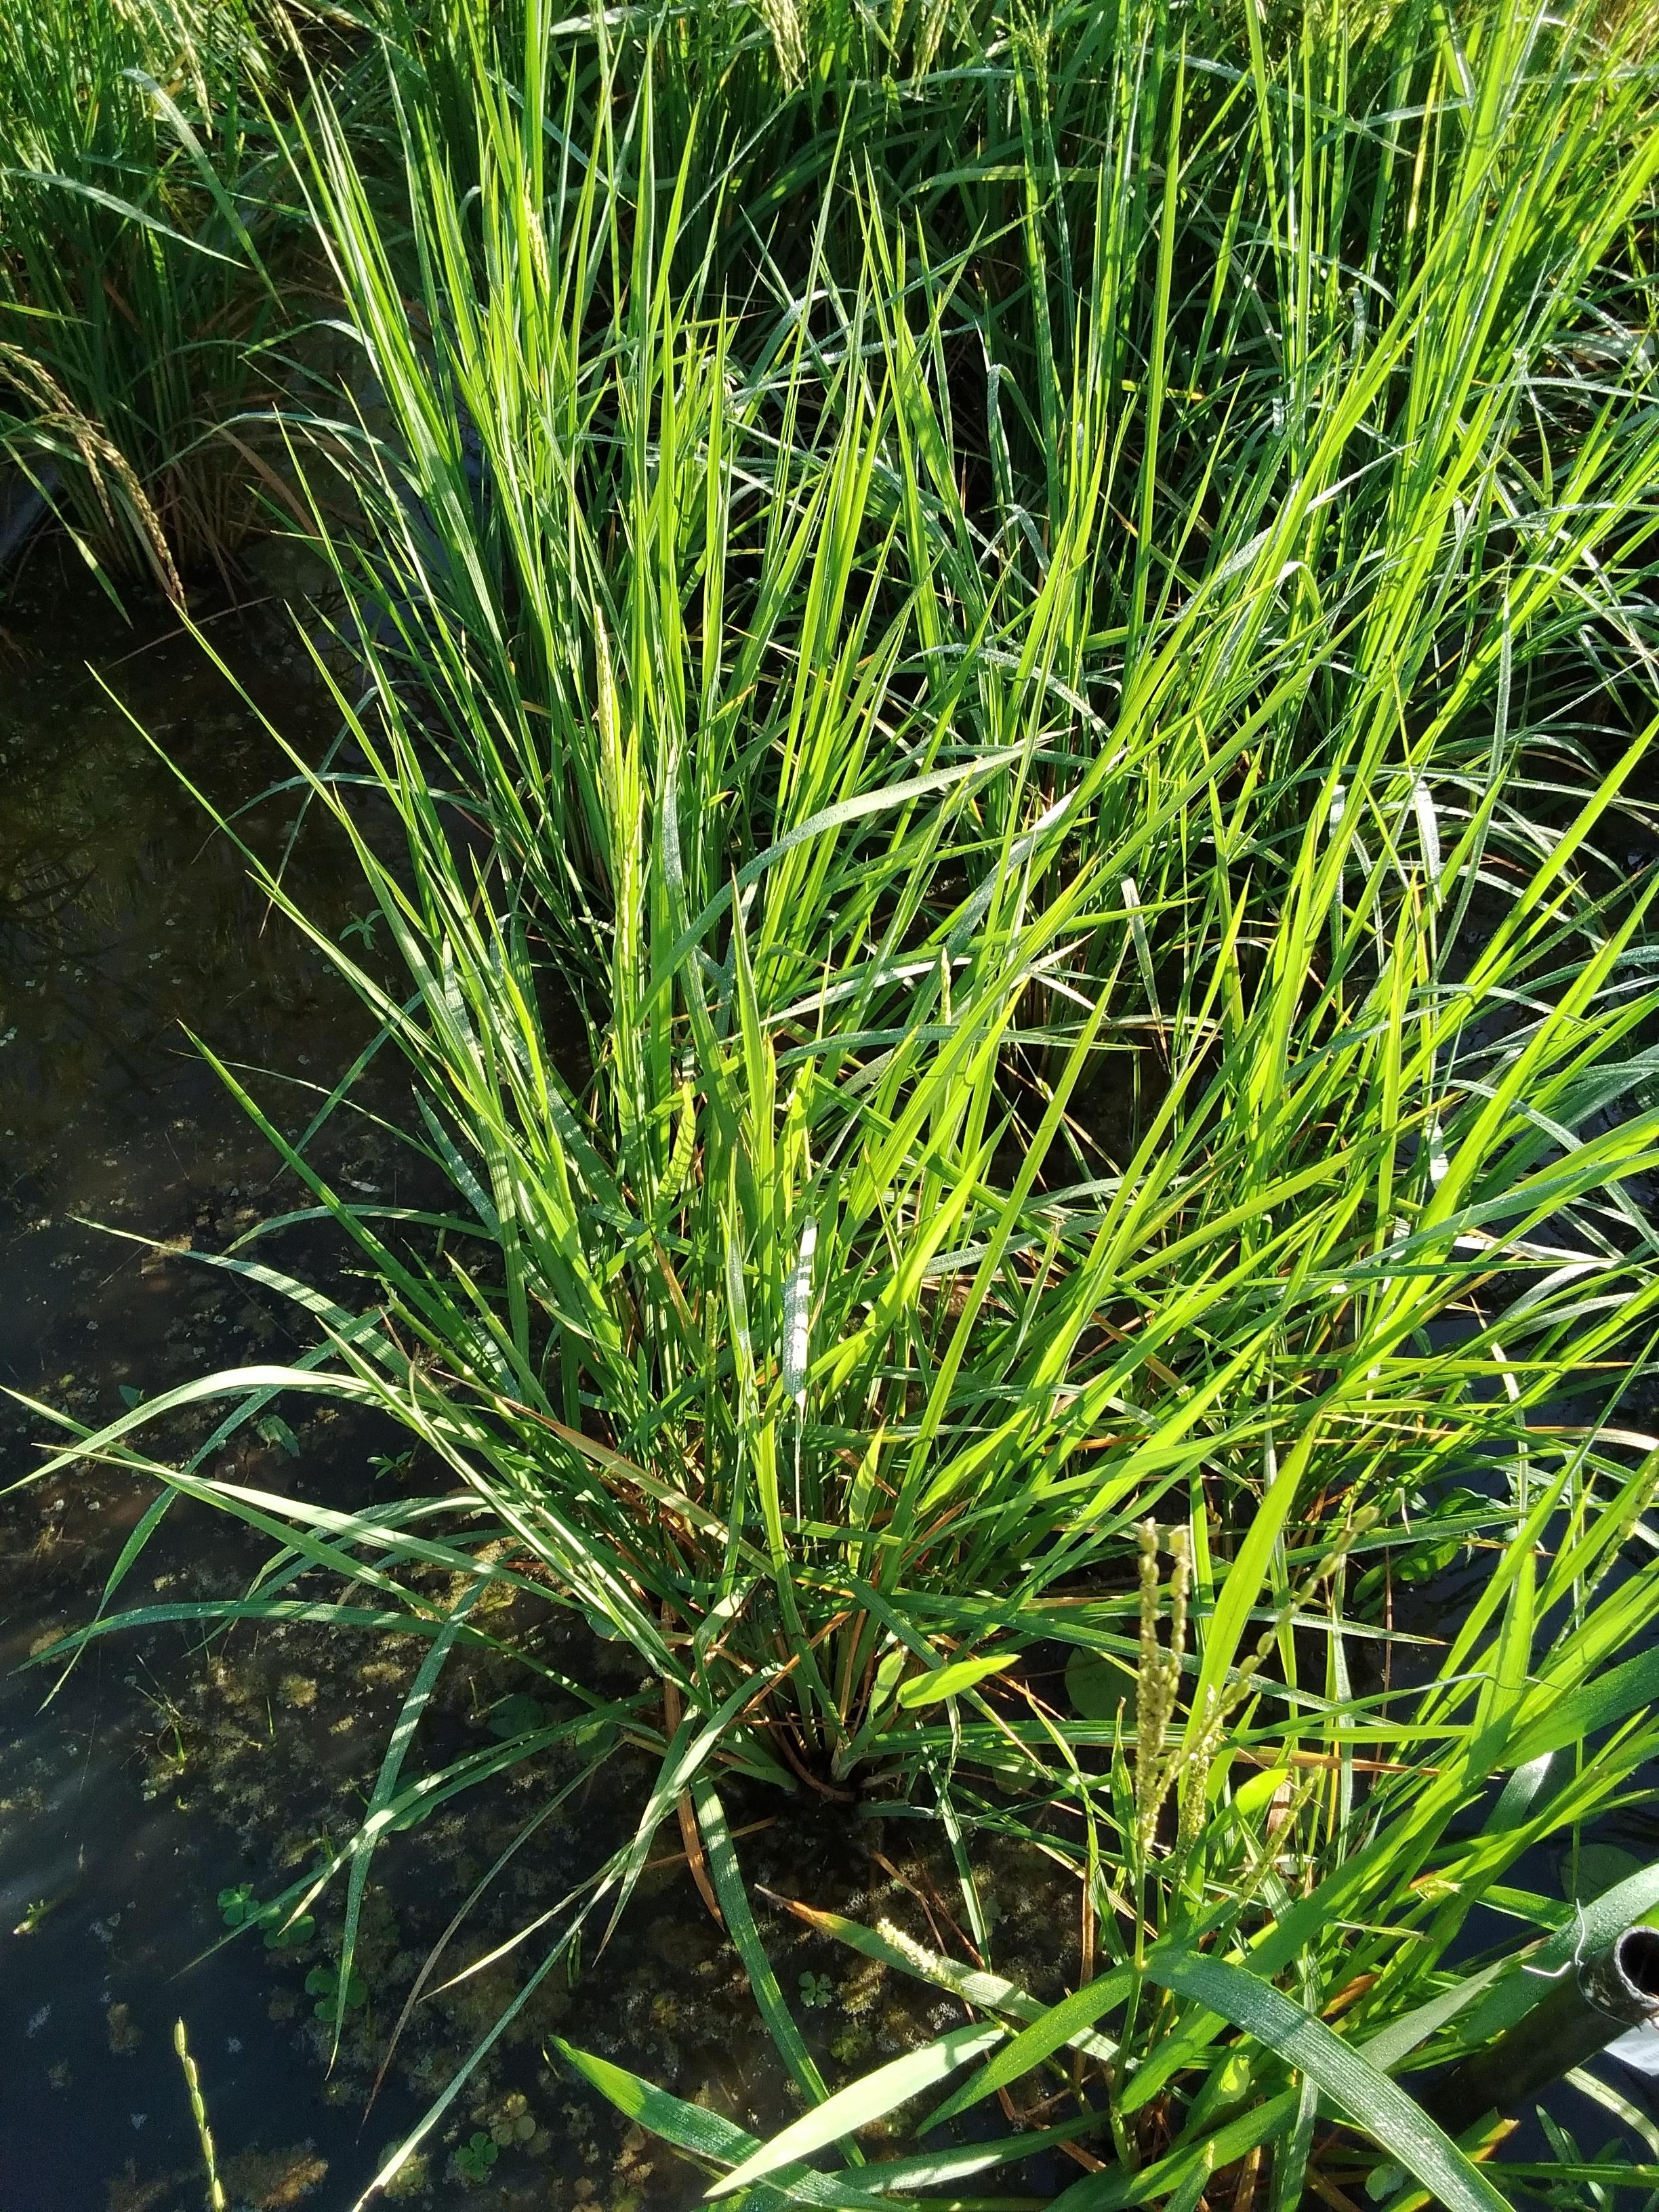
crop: rice
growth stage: flowering
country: Senegal
